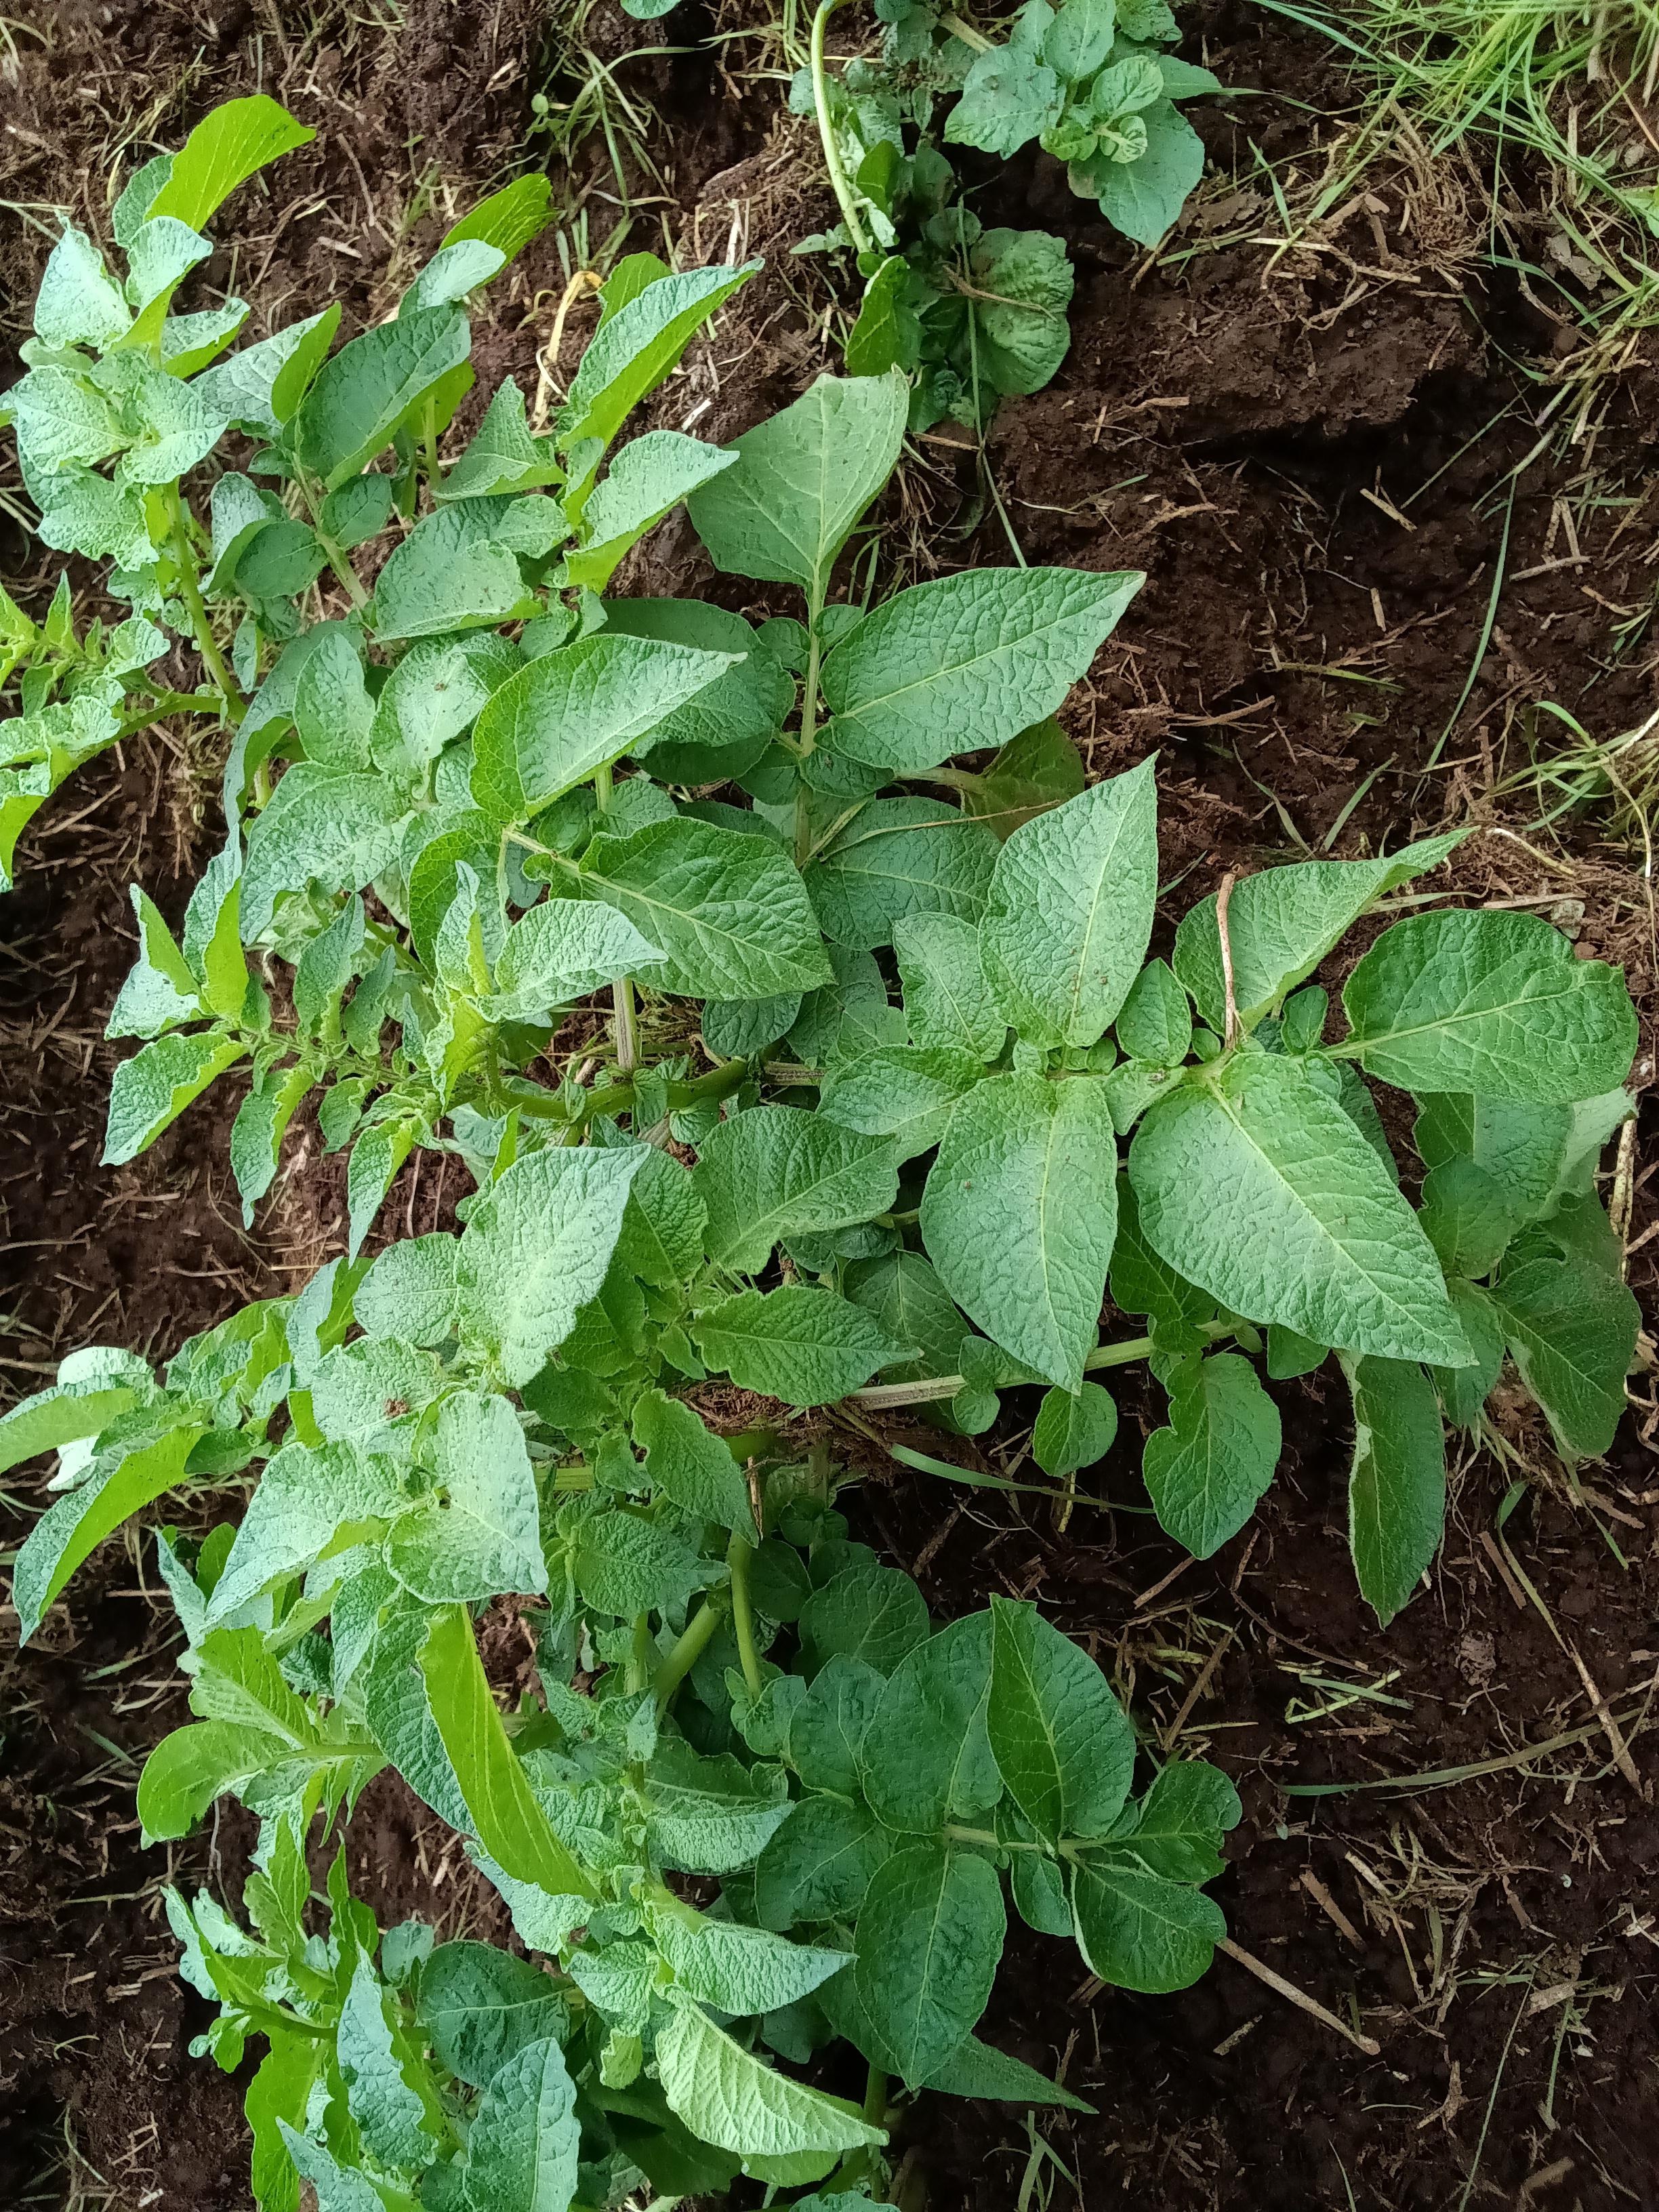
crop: potato
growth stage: vegetative
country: Kenya
